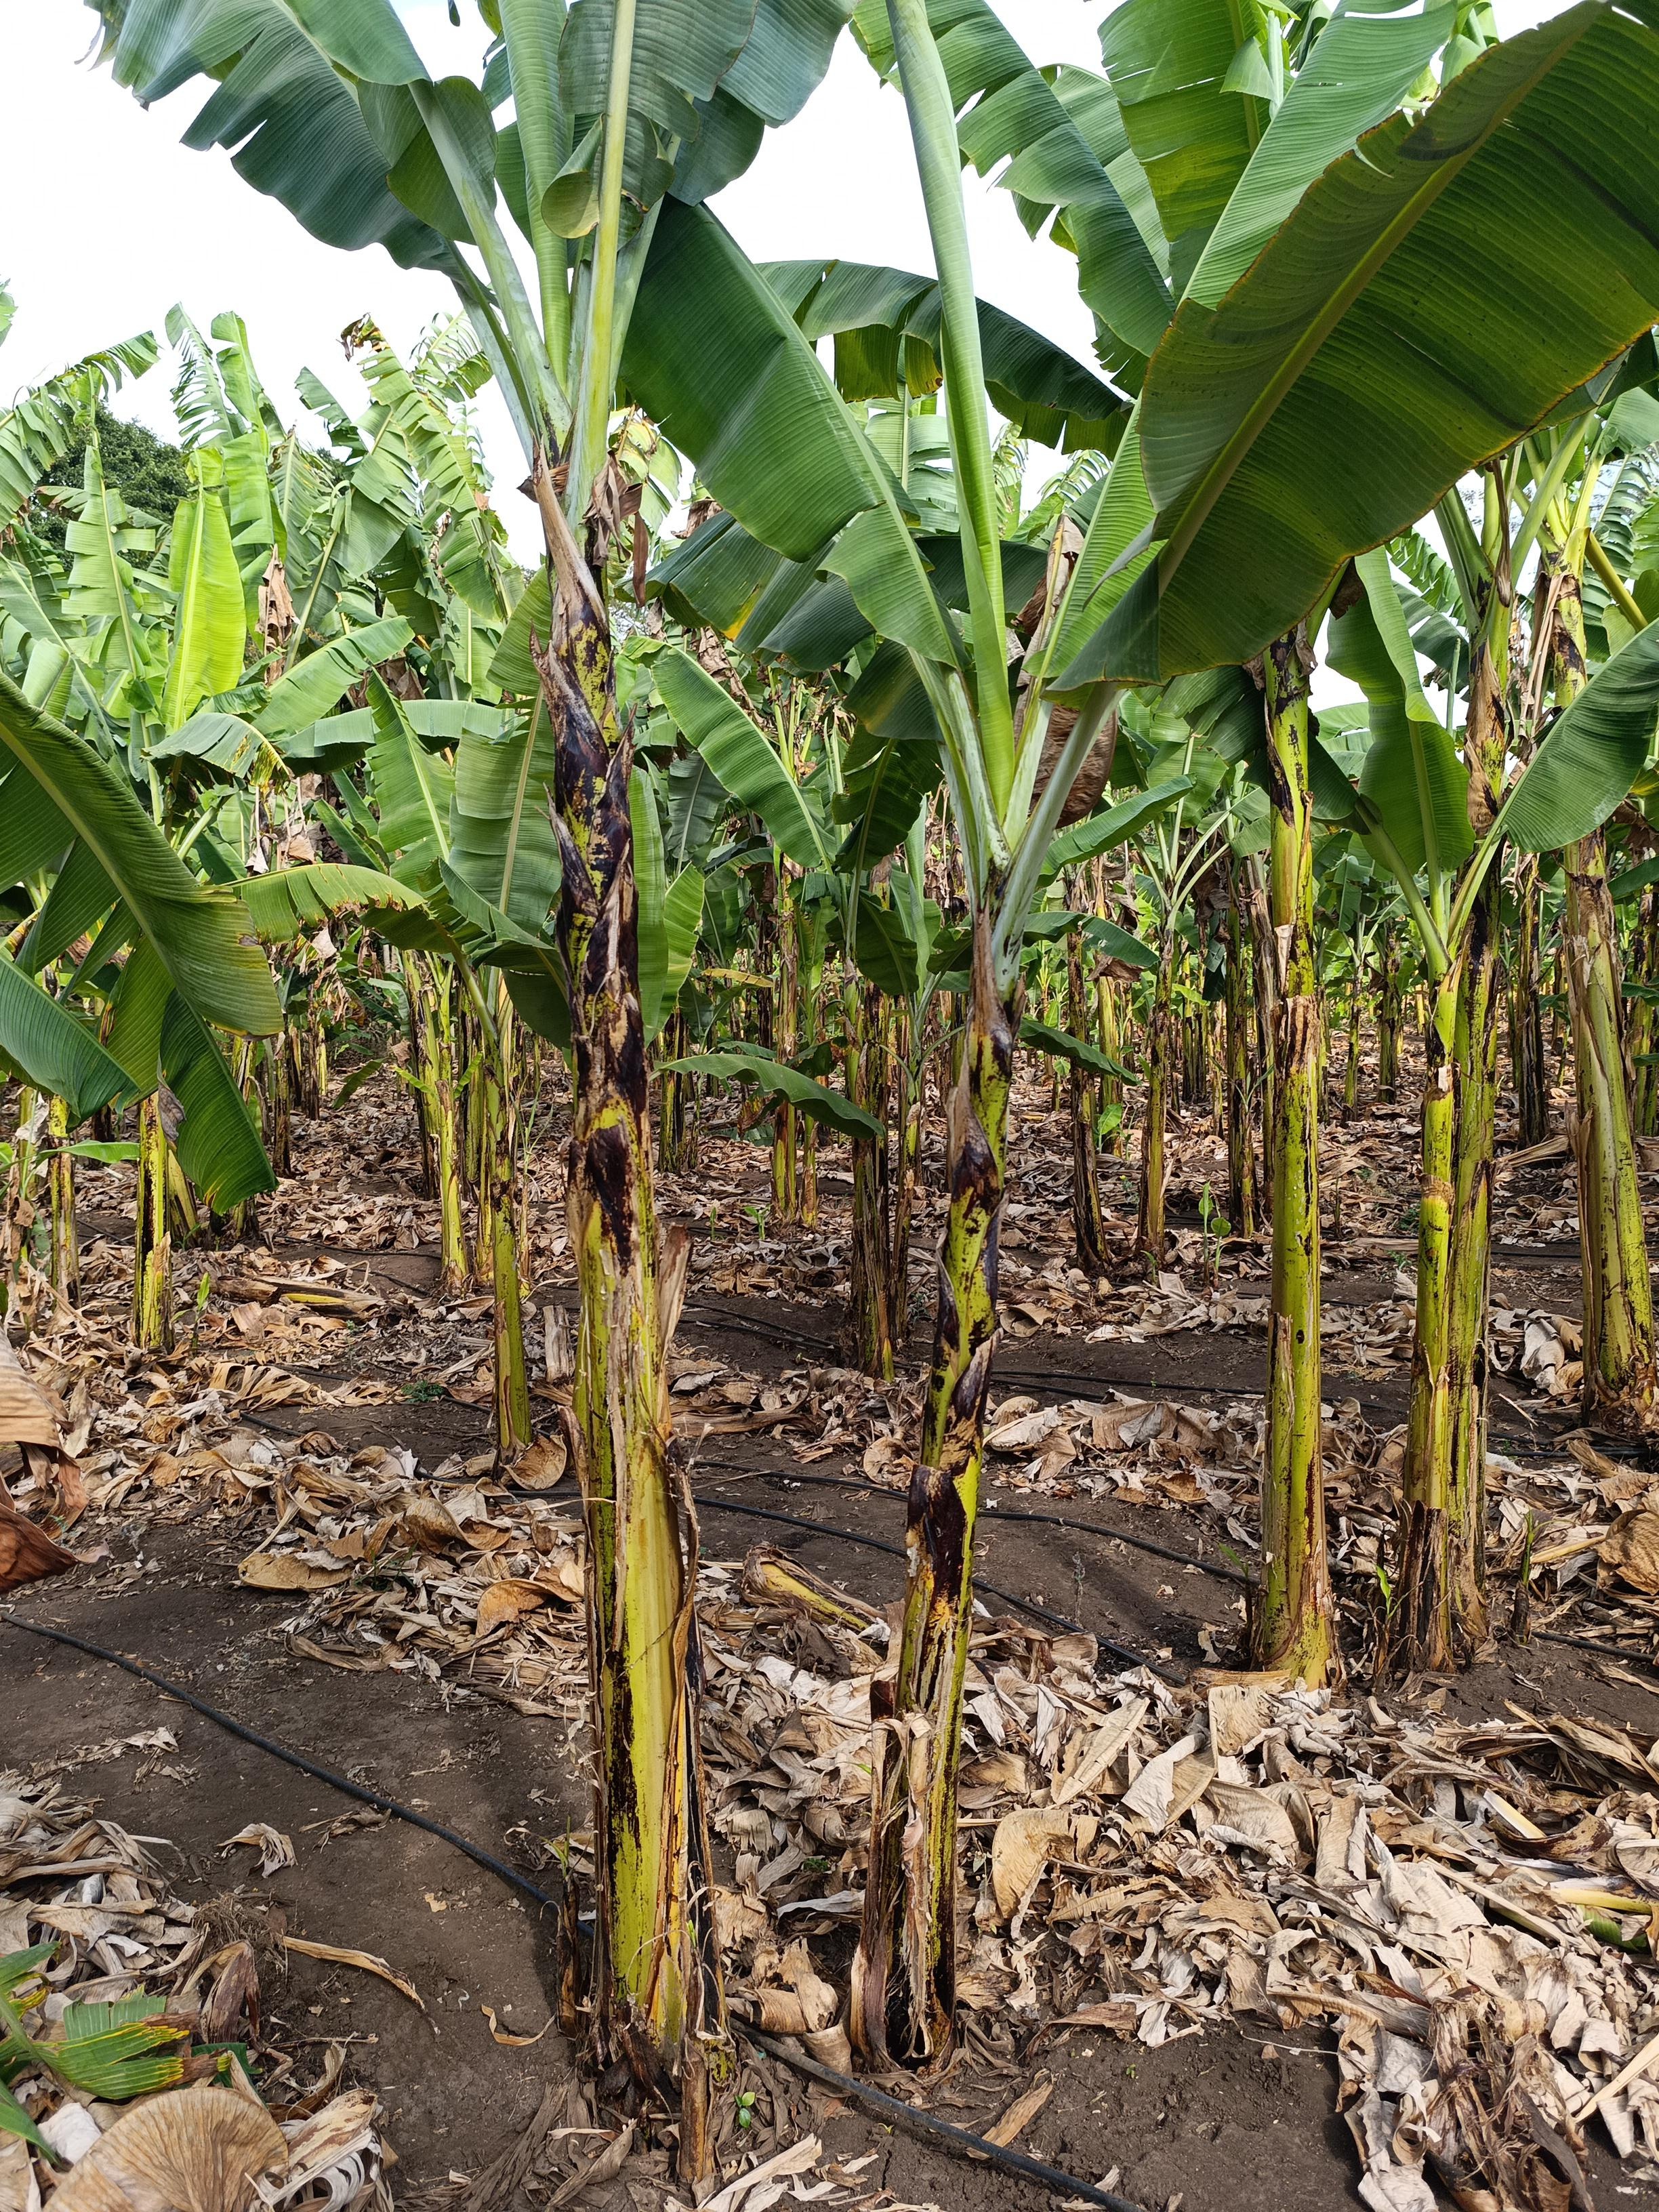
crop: banana
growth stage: vegetative
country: Tanzania
